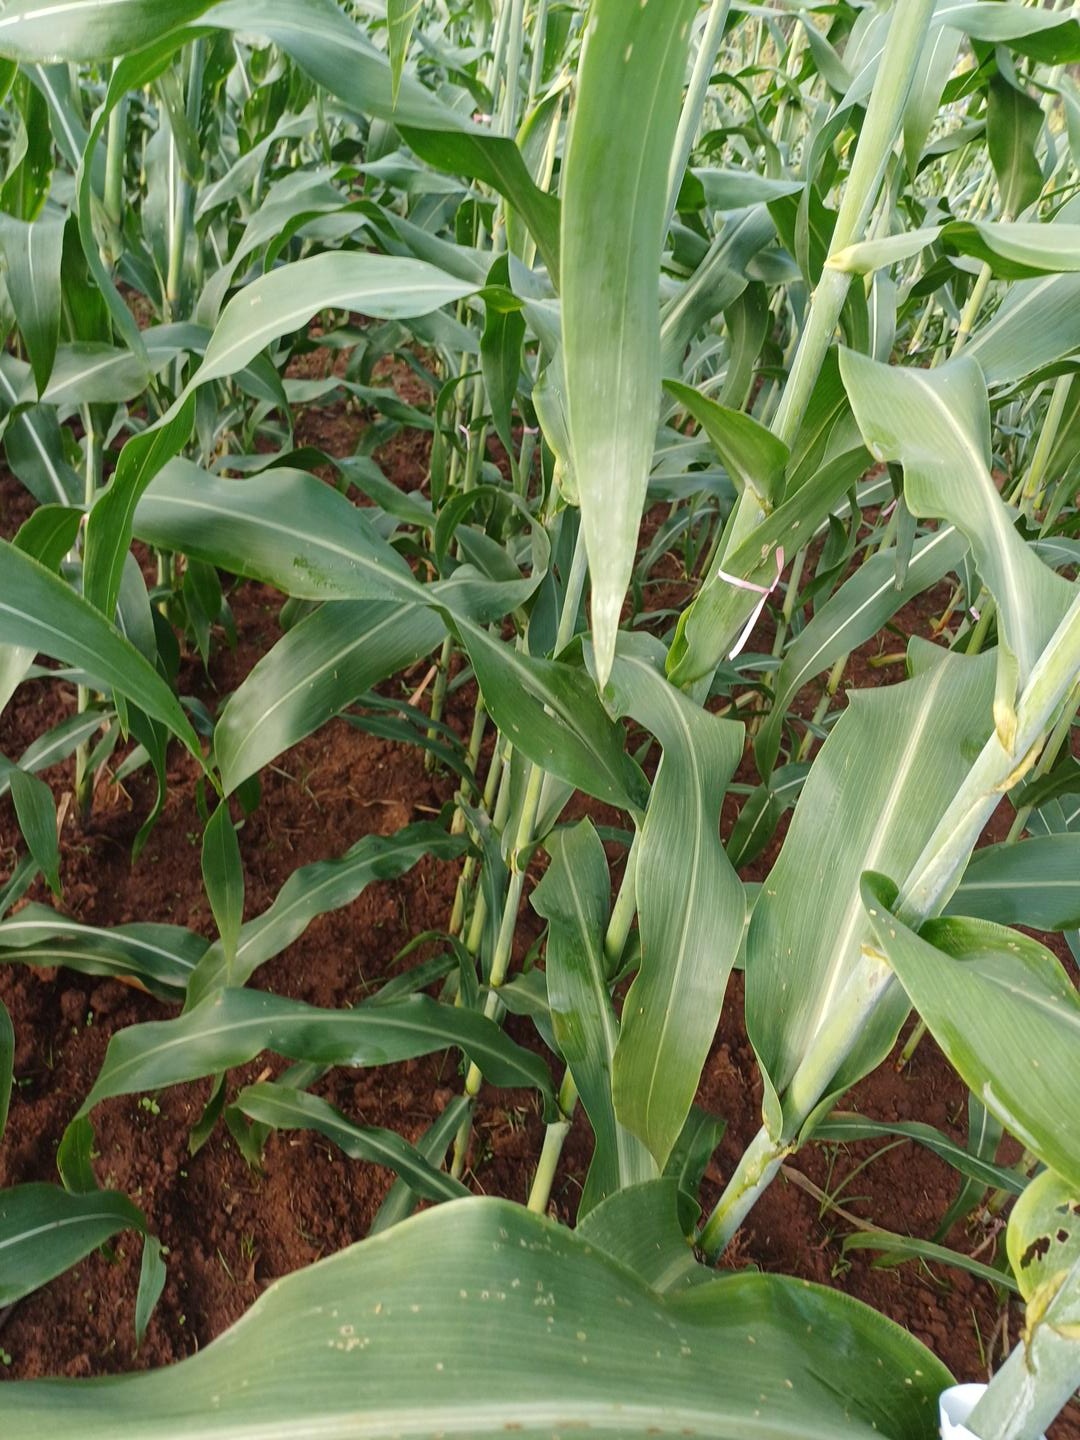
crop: sorghum
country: Kenya
